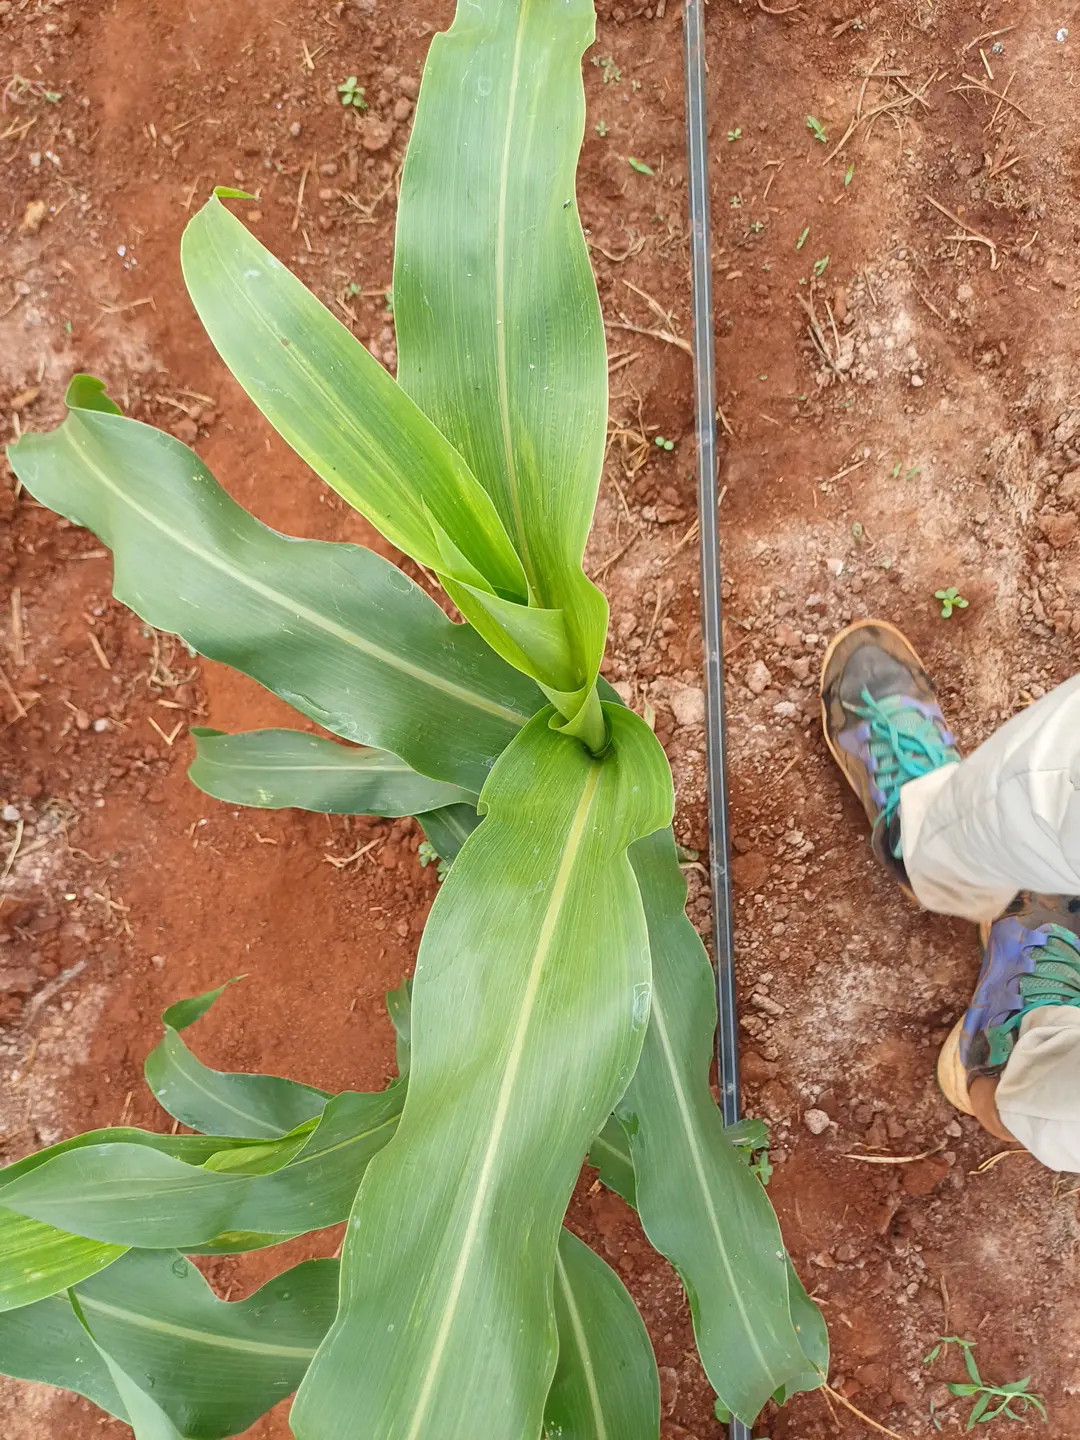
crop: sorghum
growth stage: elongation stem
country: Kenya
